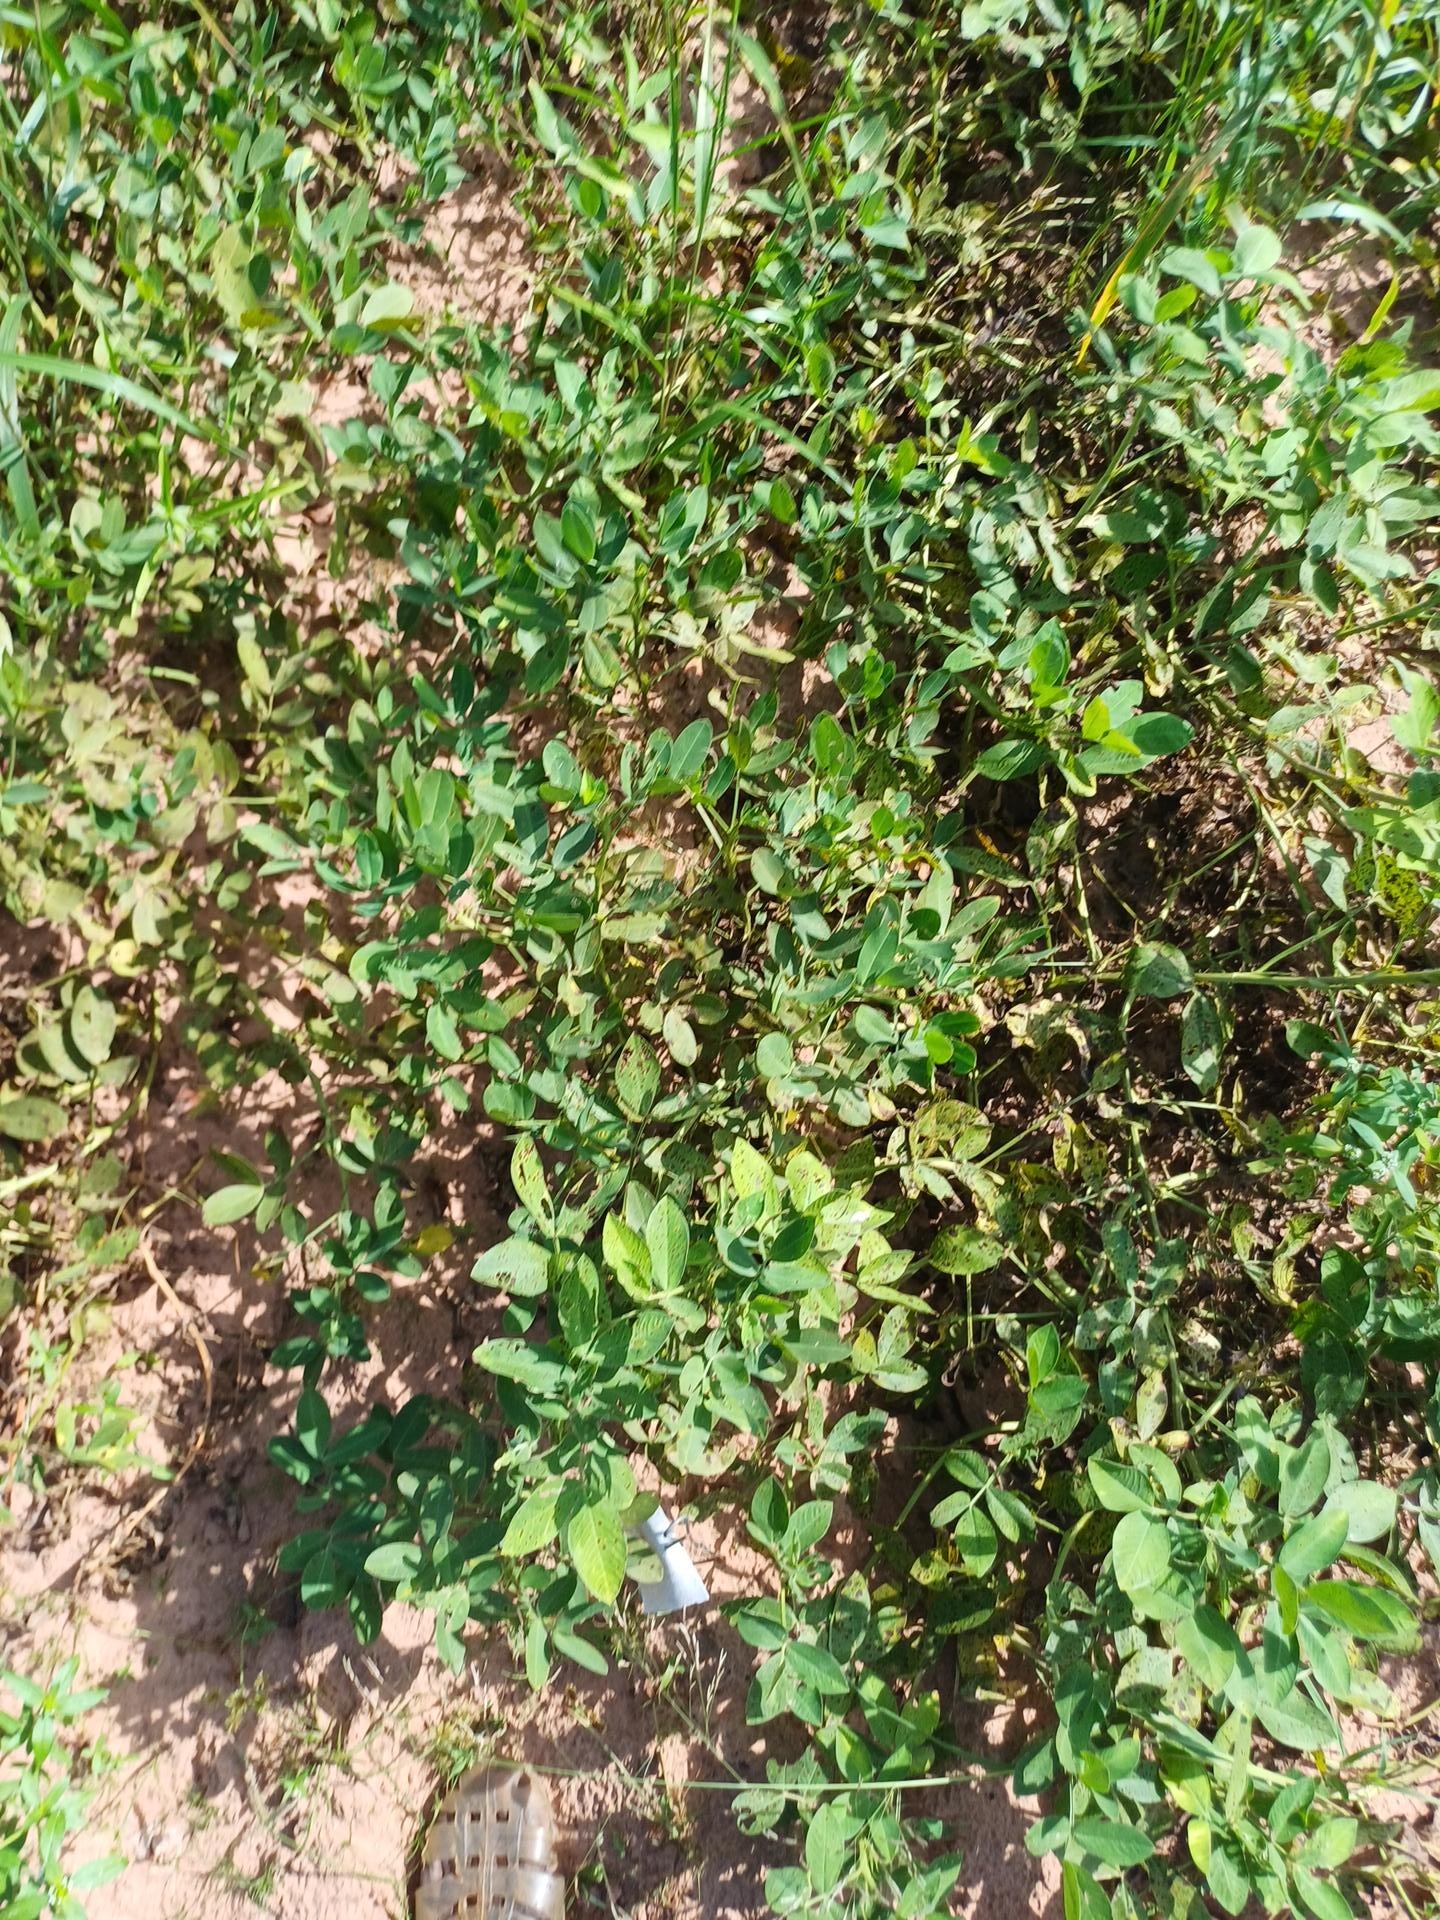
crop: groundnut
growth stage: flowering
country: Senegal
